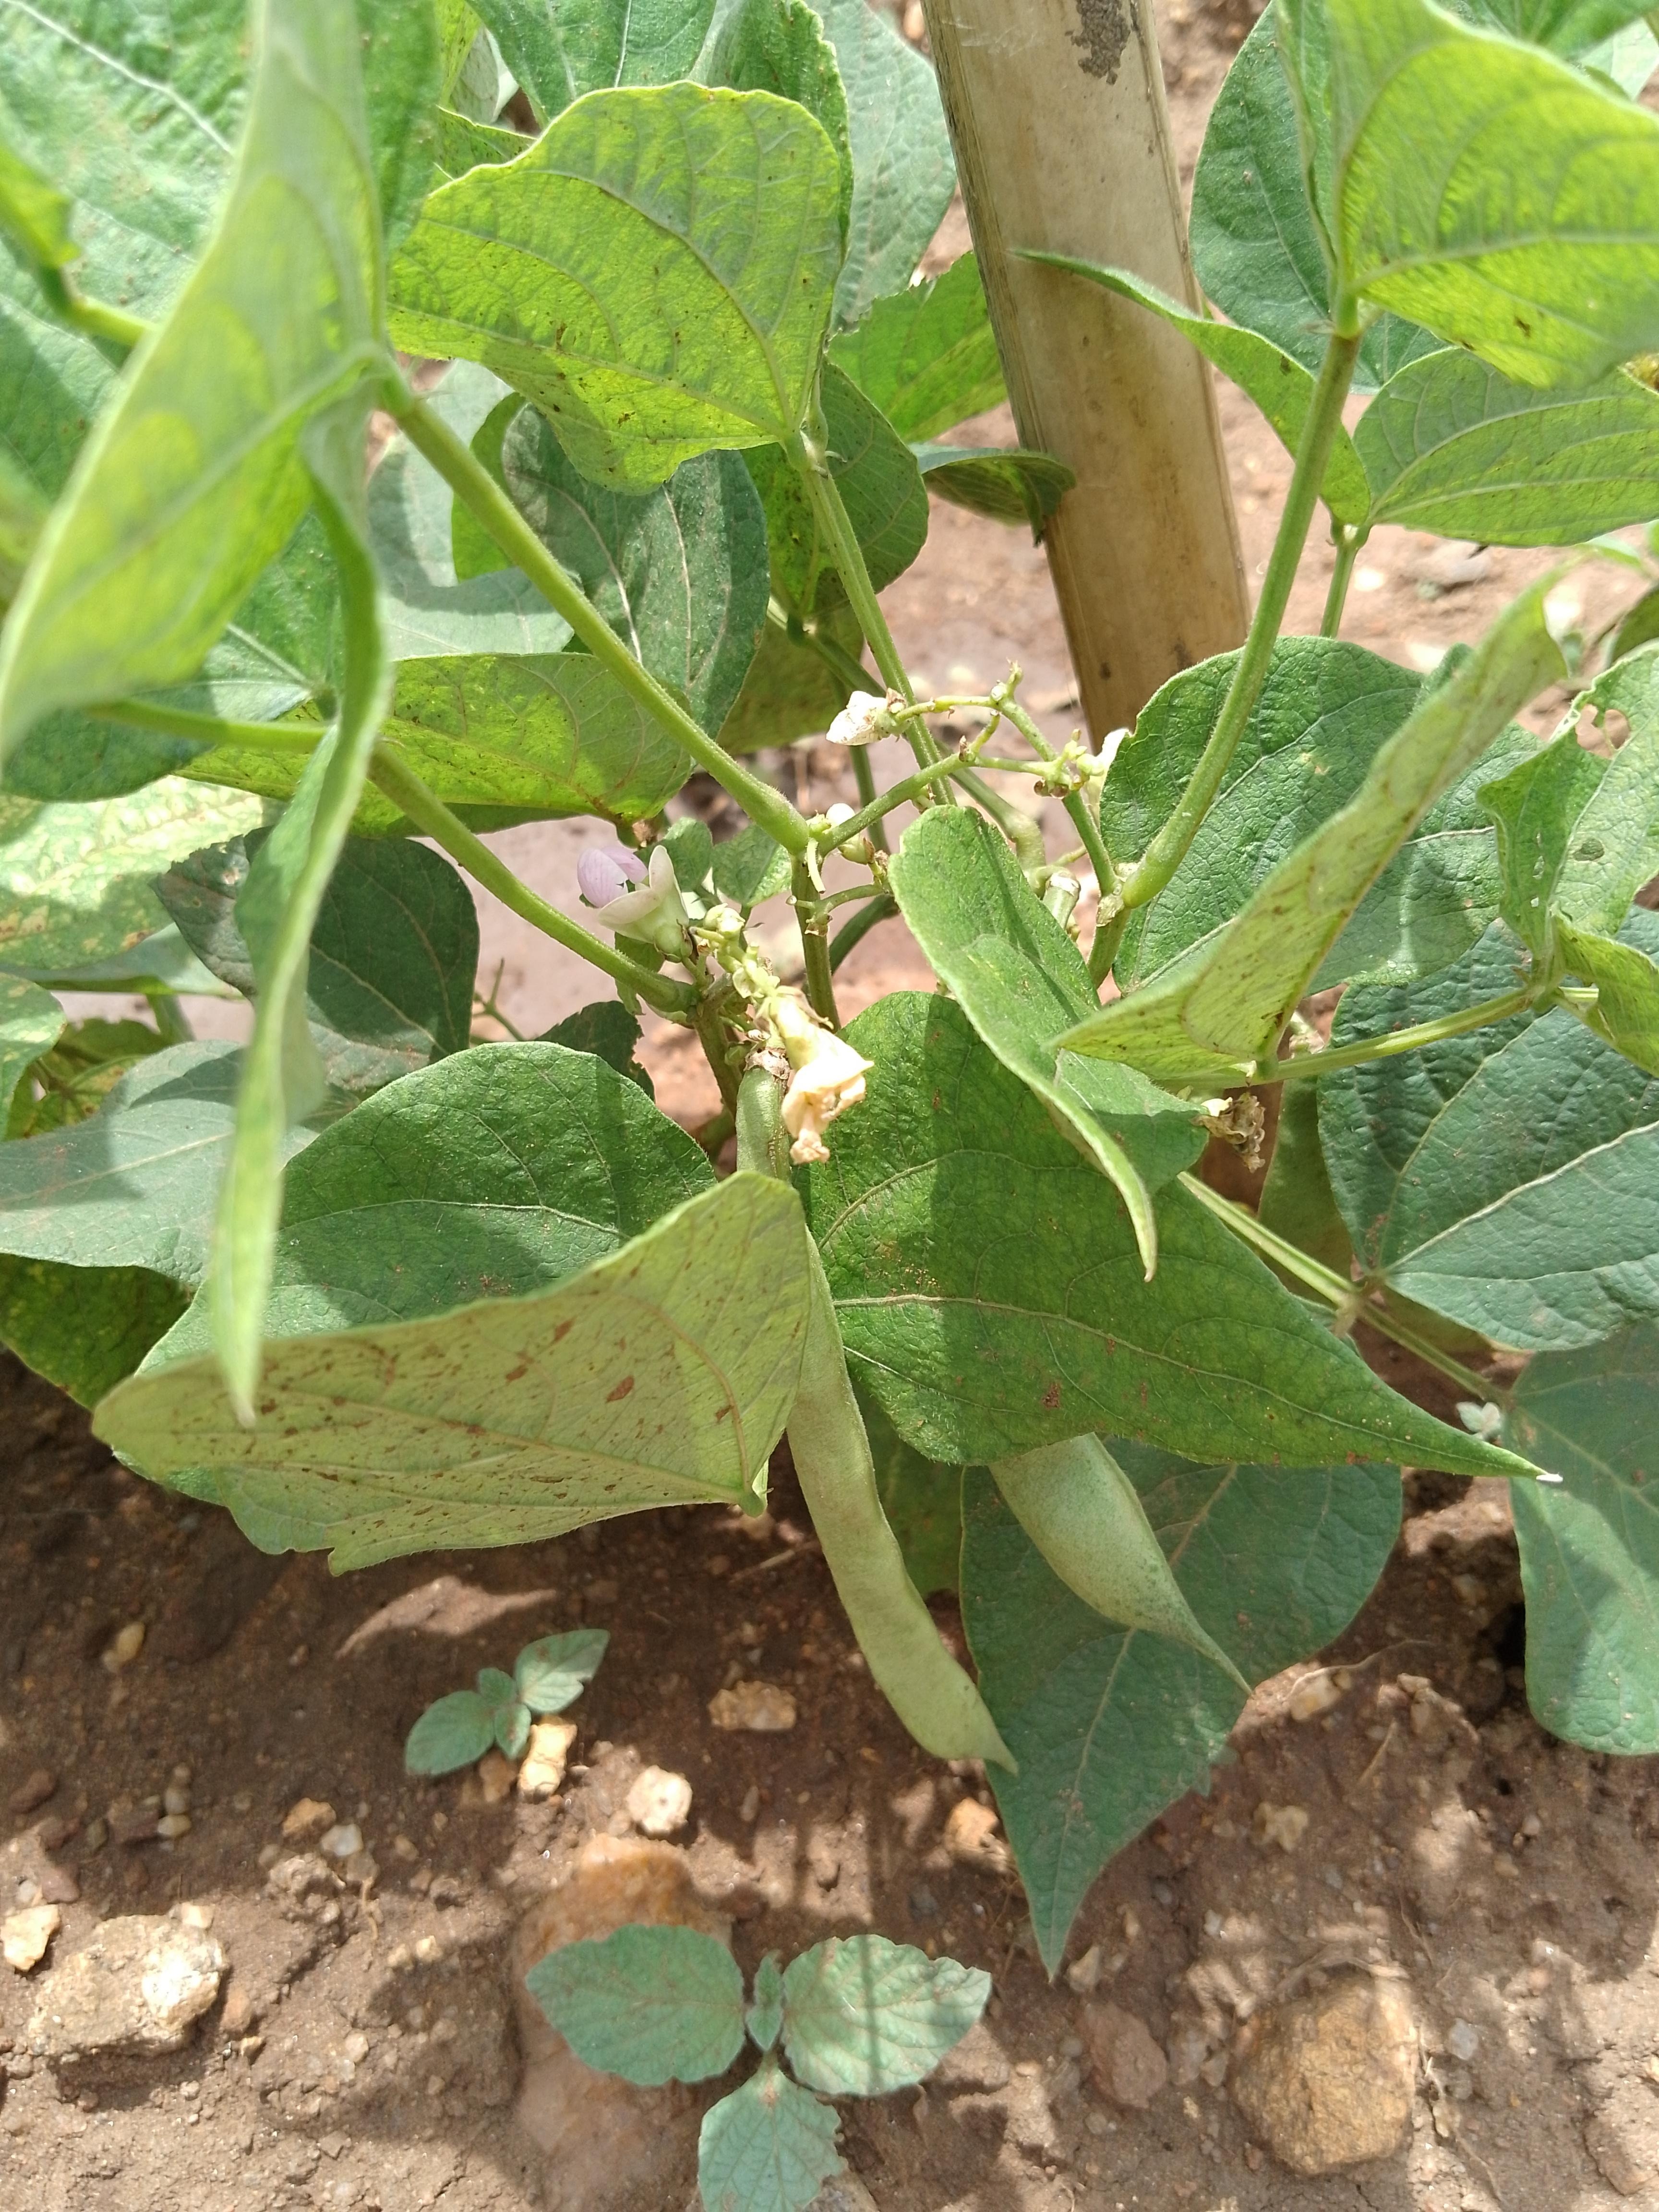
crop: common bean
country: Malawi
